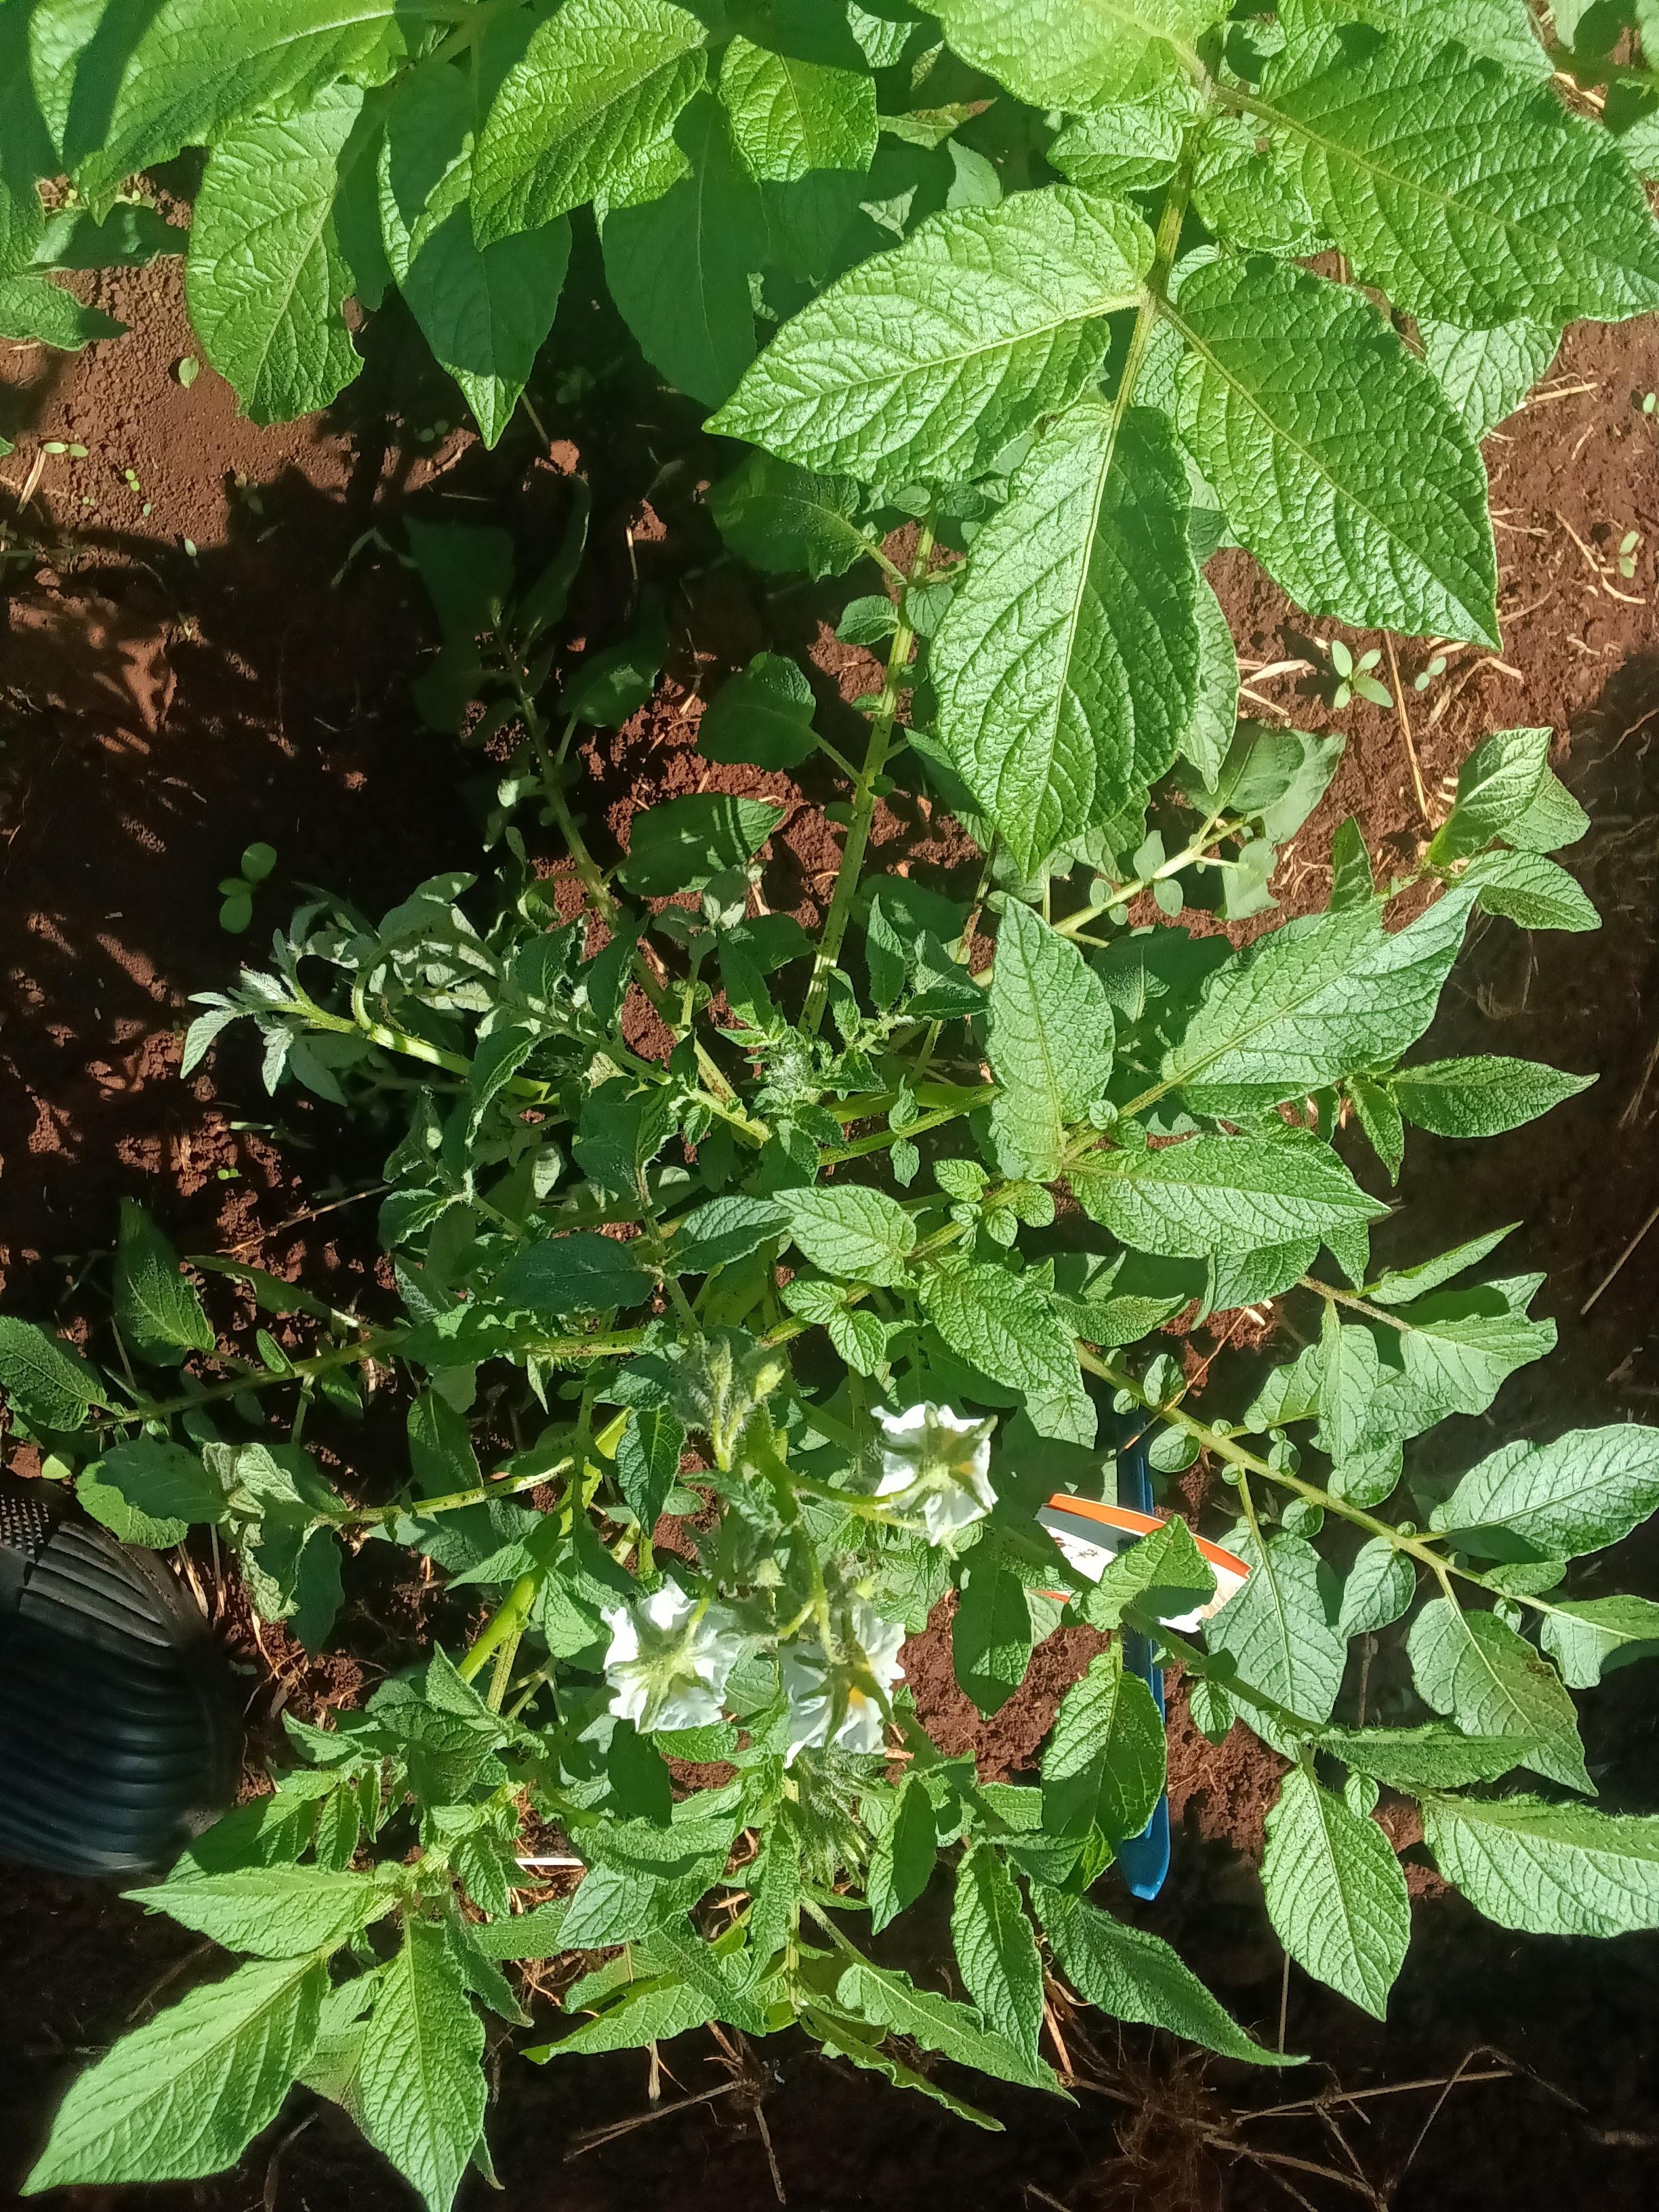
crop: potato
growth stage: flowering
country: Kenya
